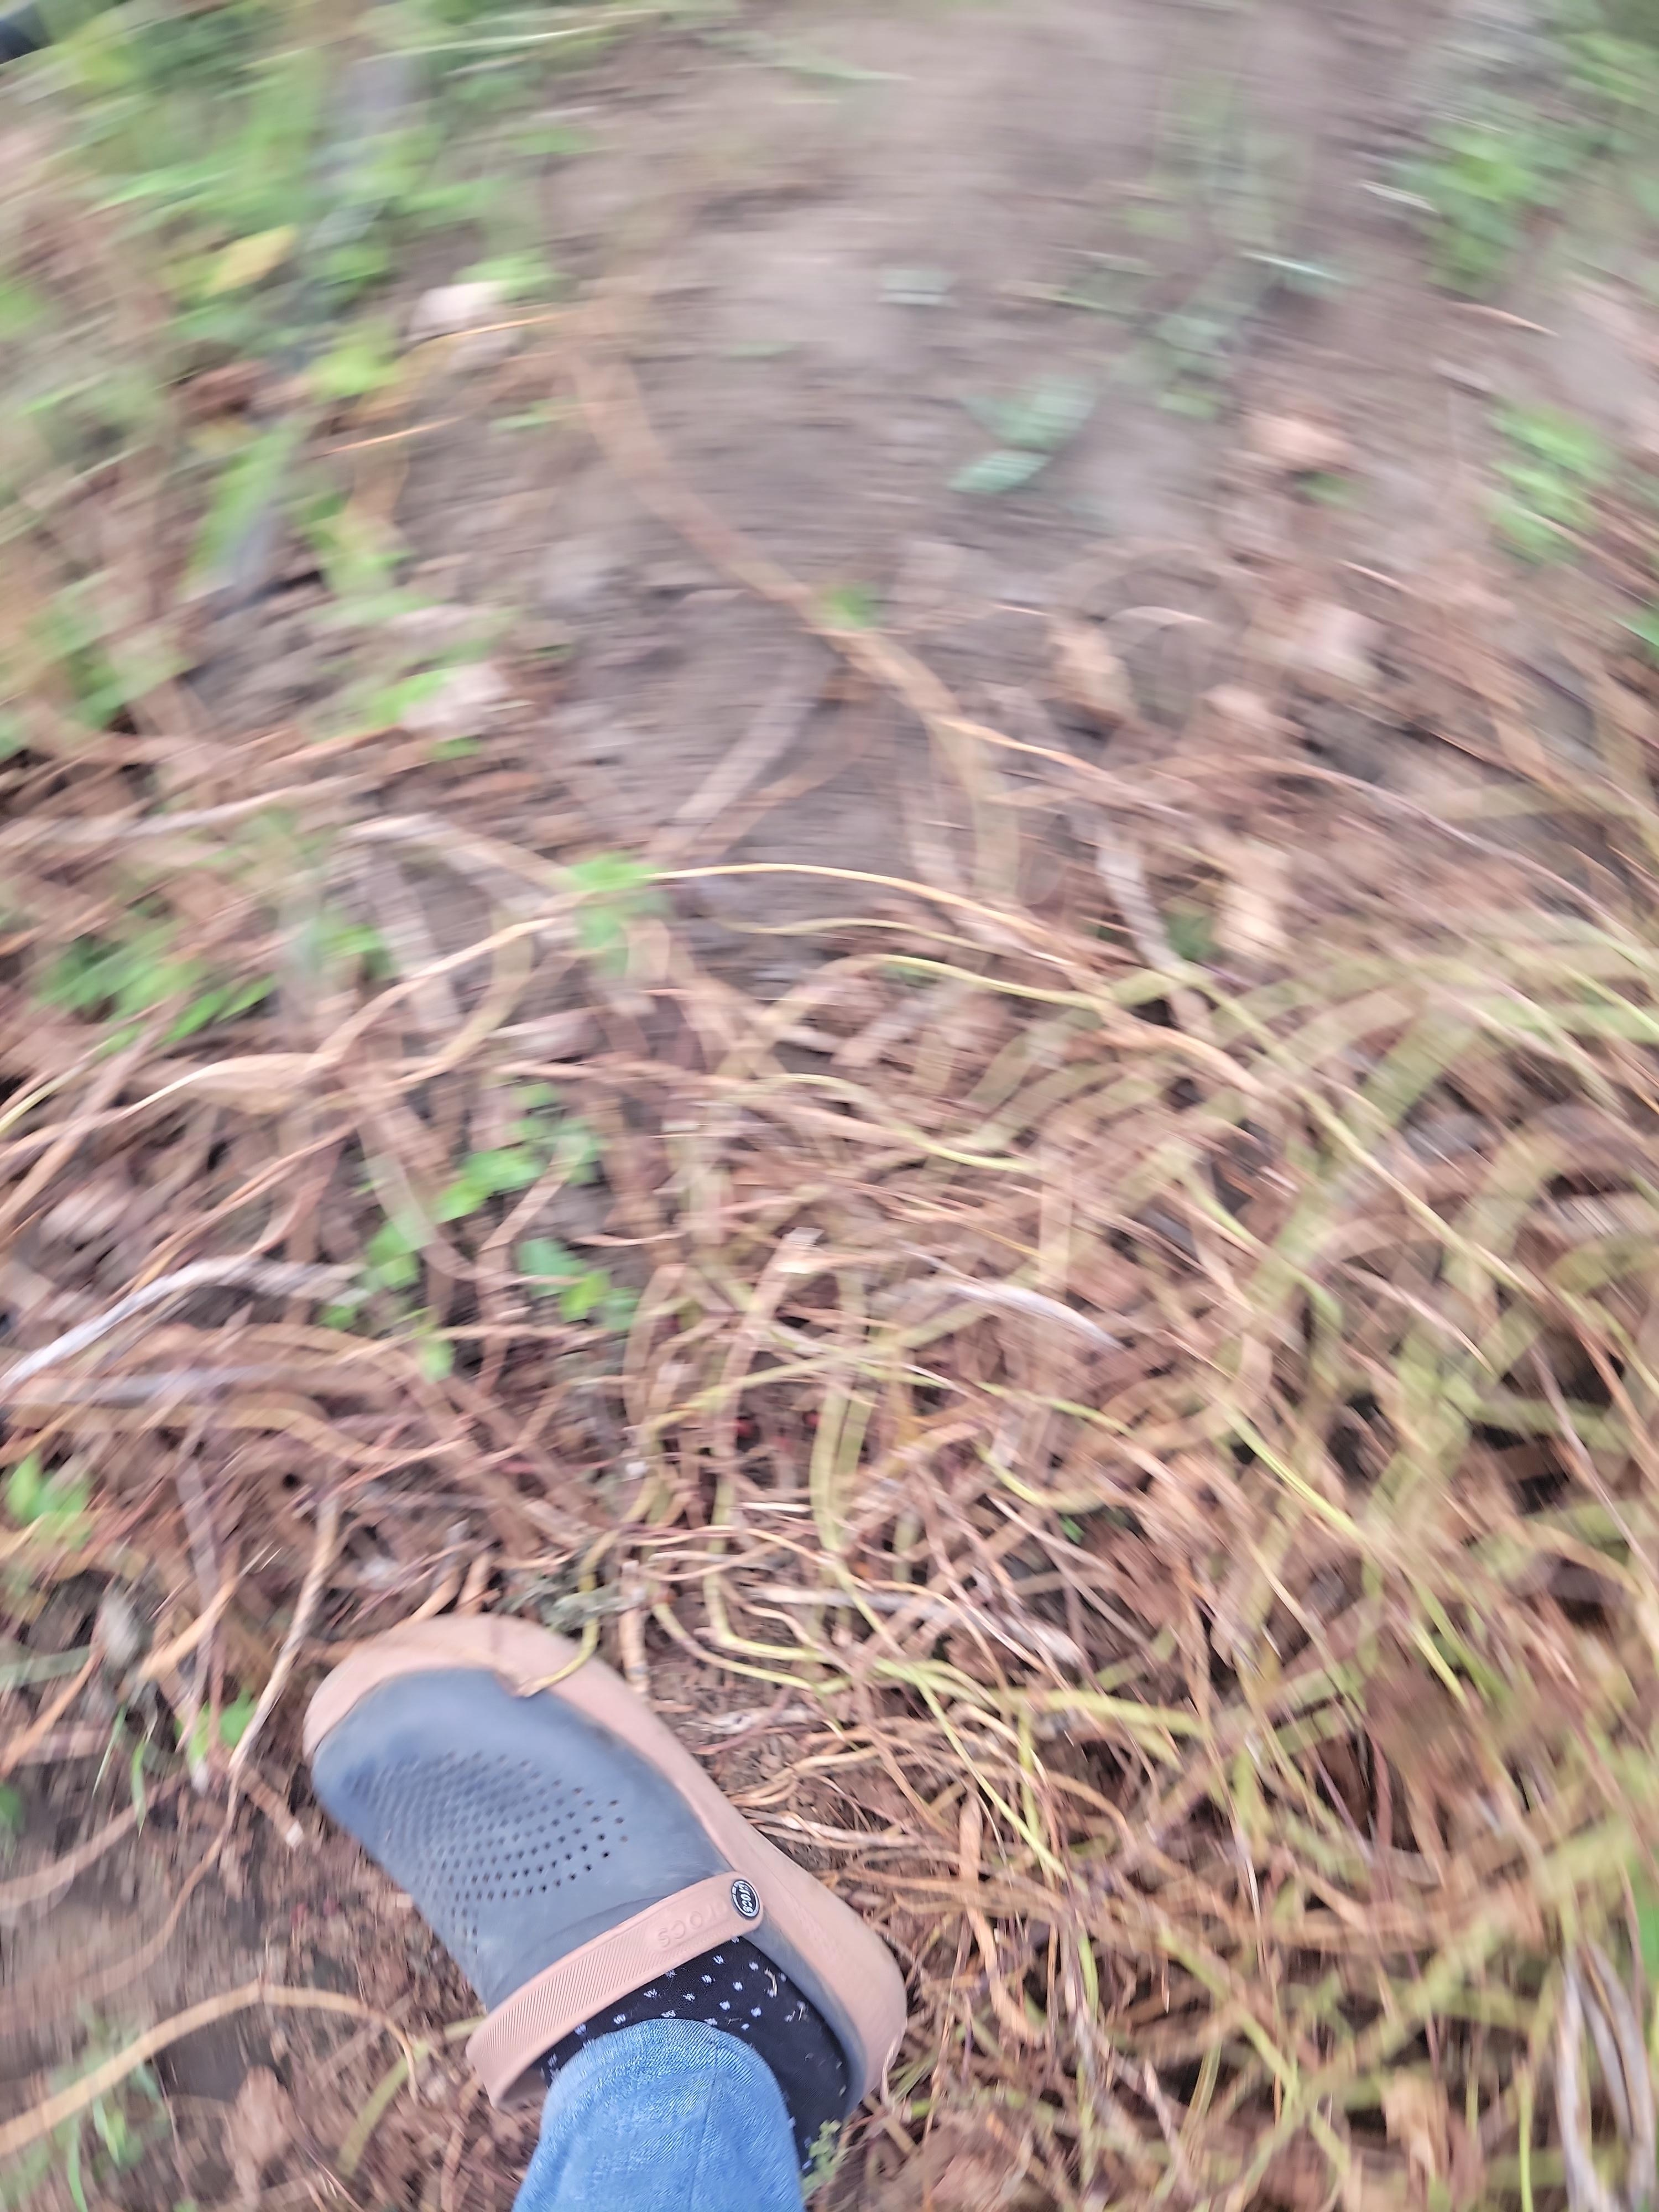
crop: cowpea
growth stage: development pod
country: Tanzania
